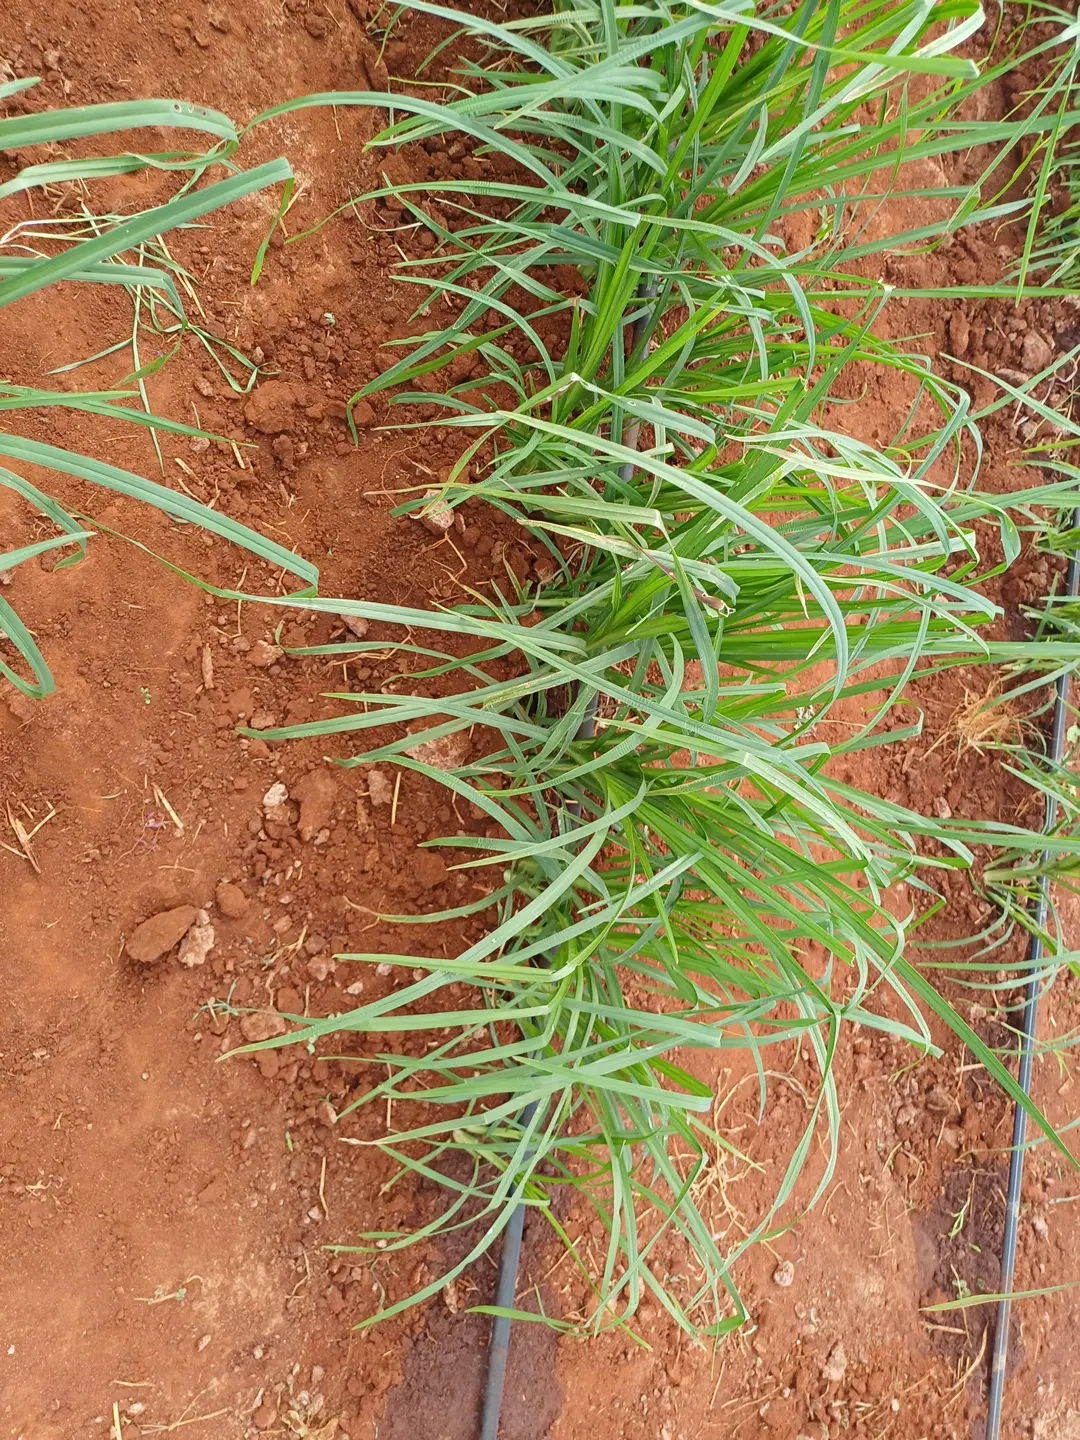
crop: finger millet
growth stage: elongation stem
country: Kenya
